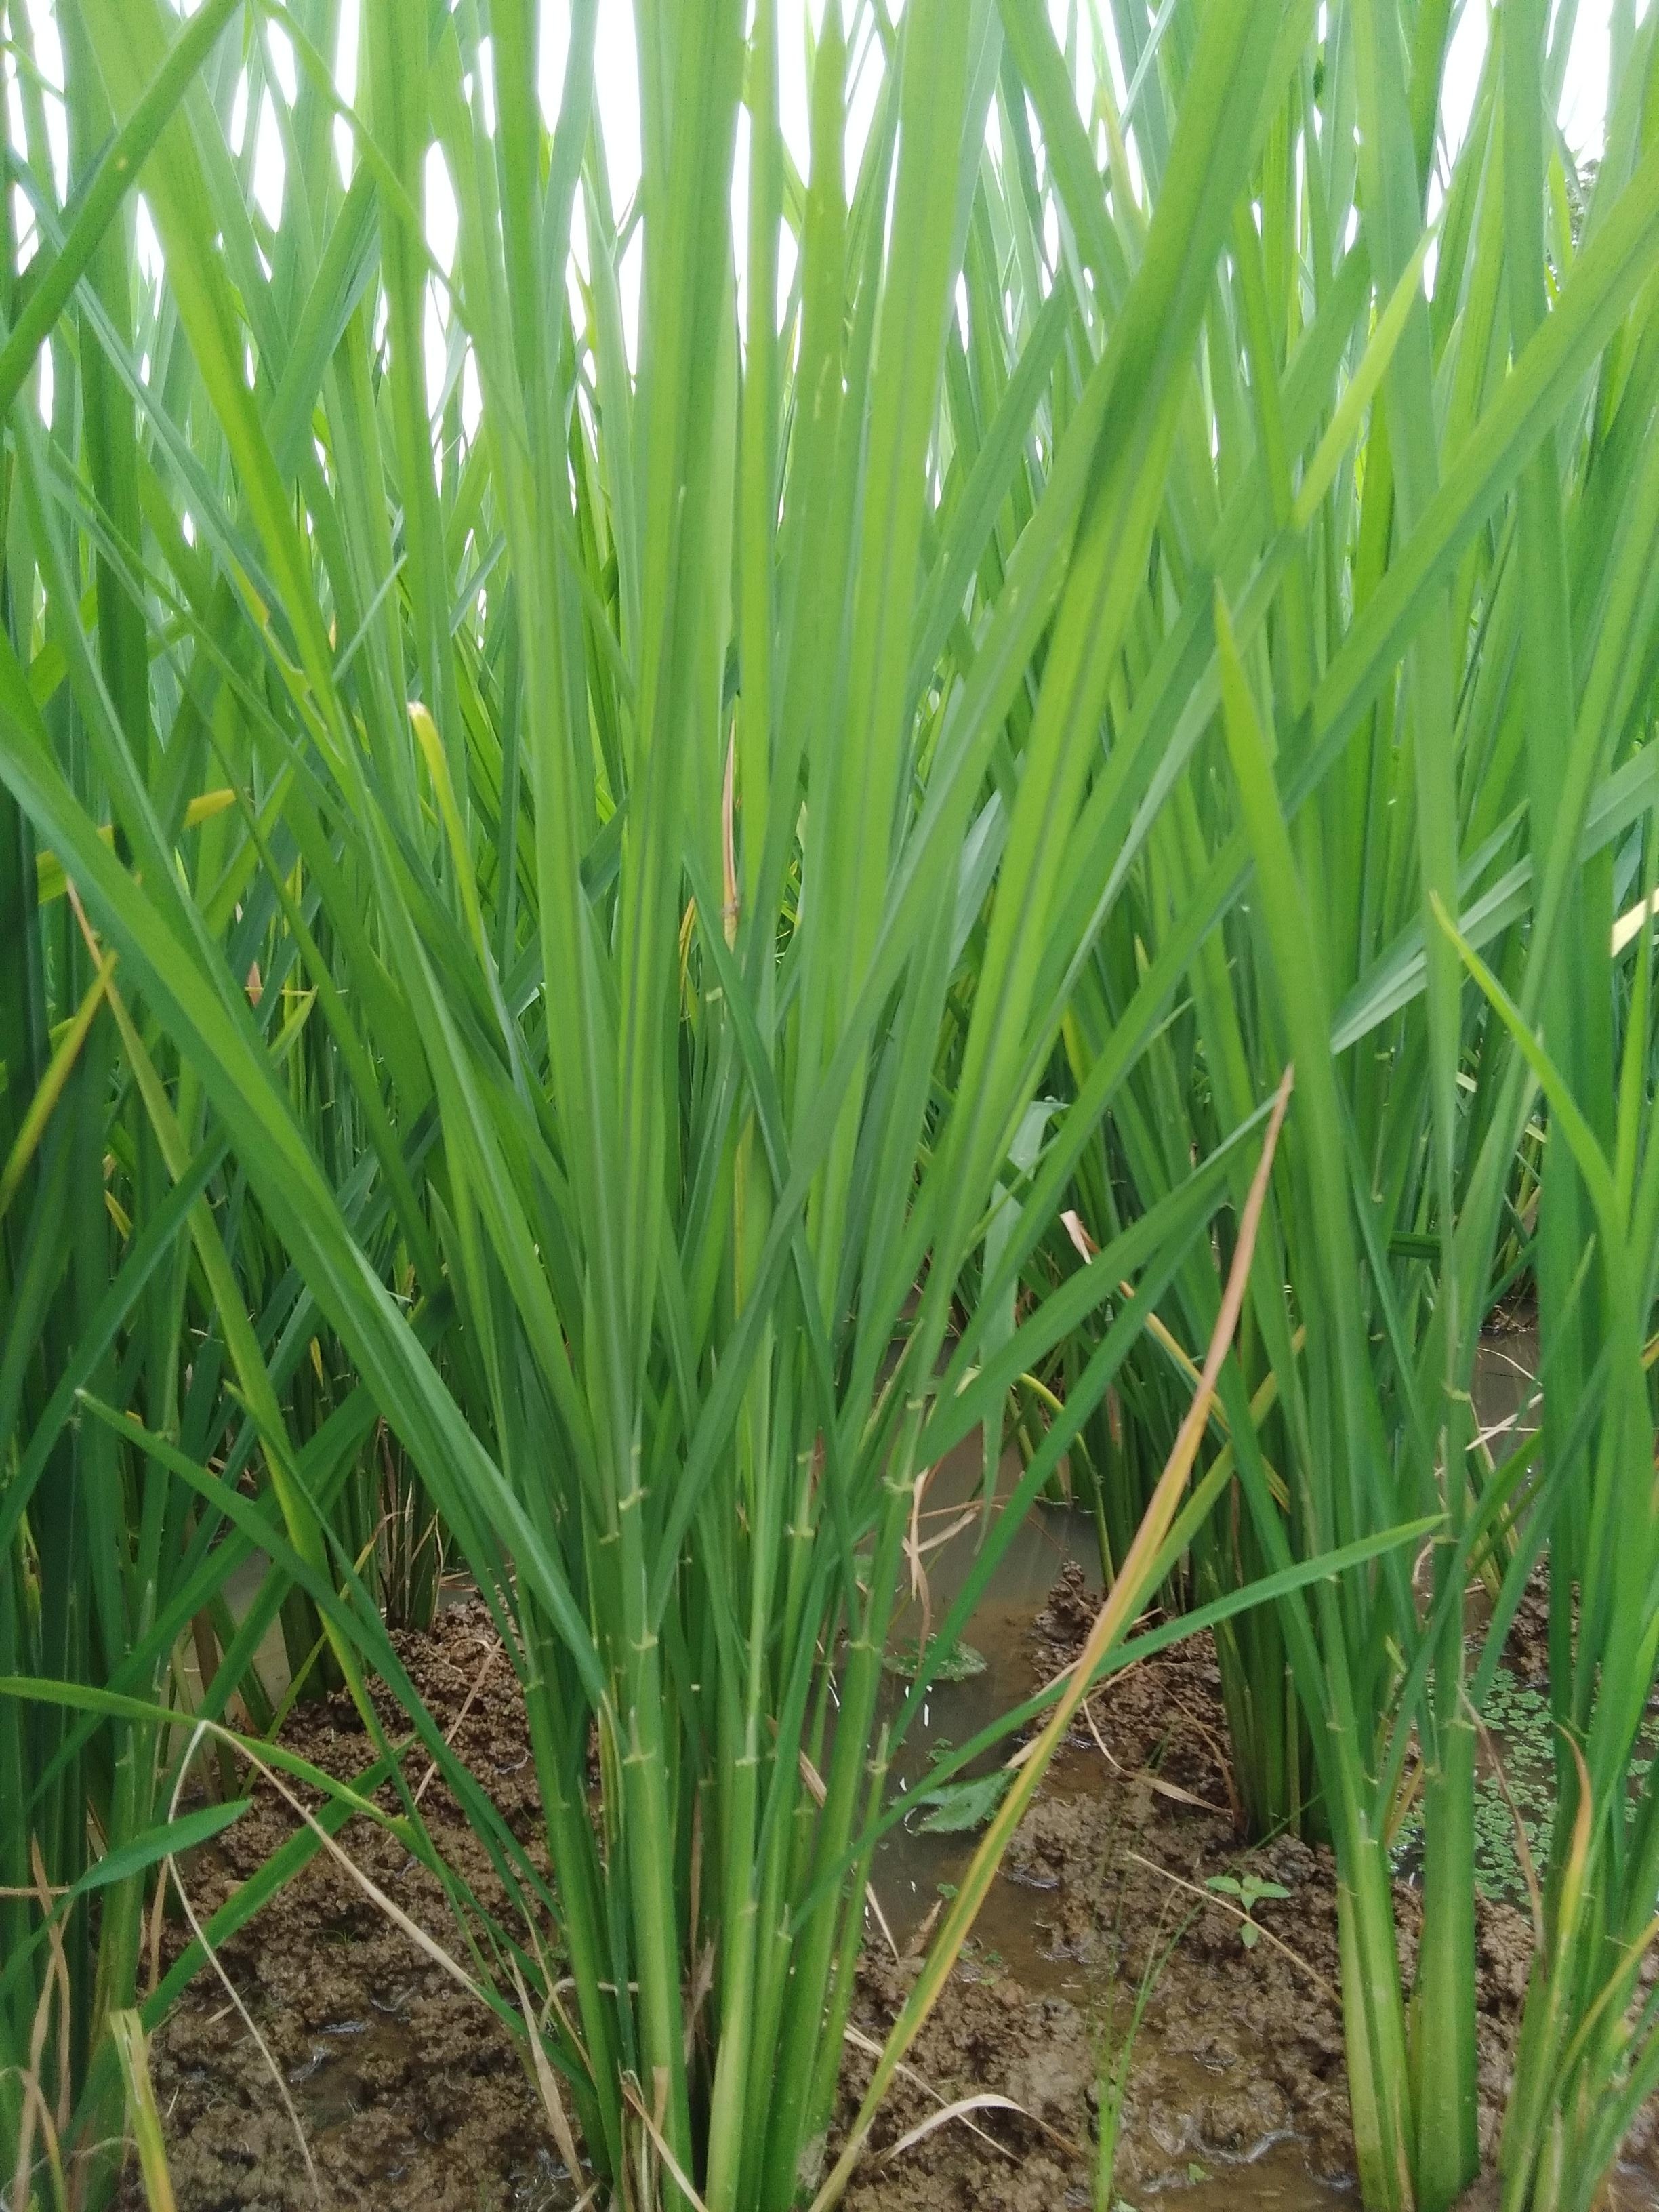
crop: rice
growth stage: vegetative
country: Nigeria
